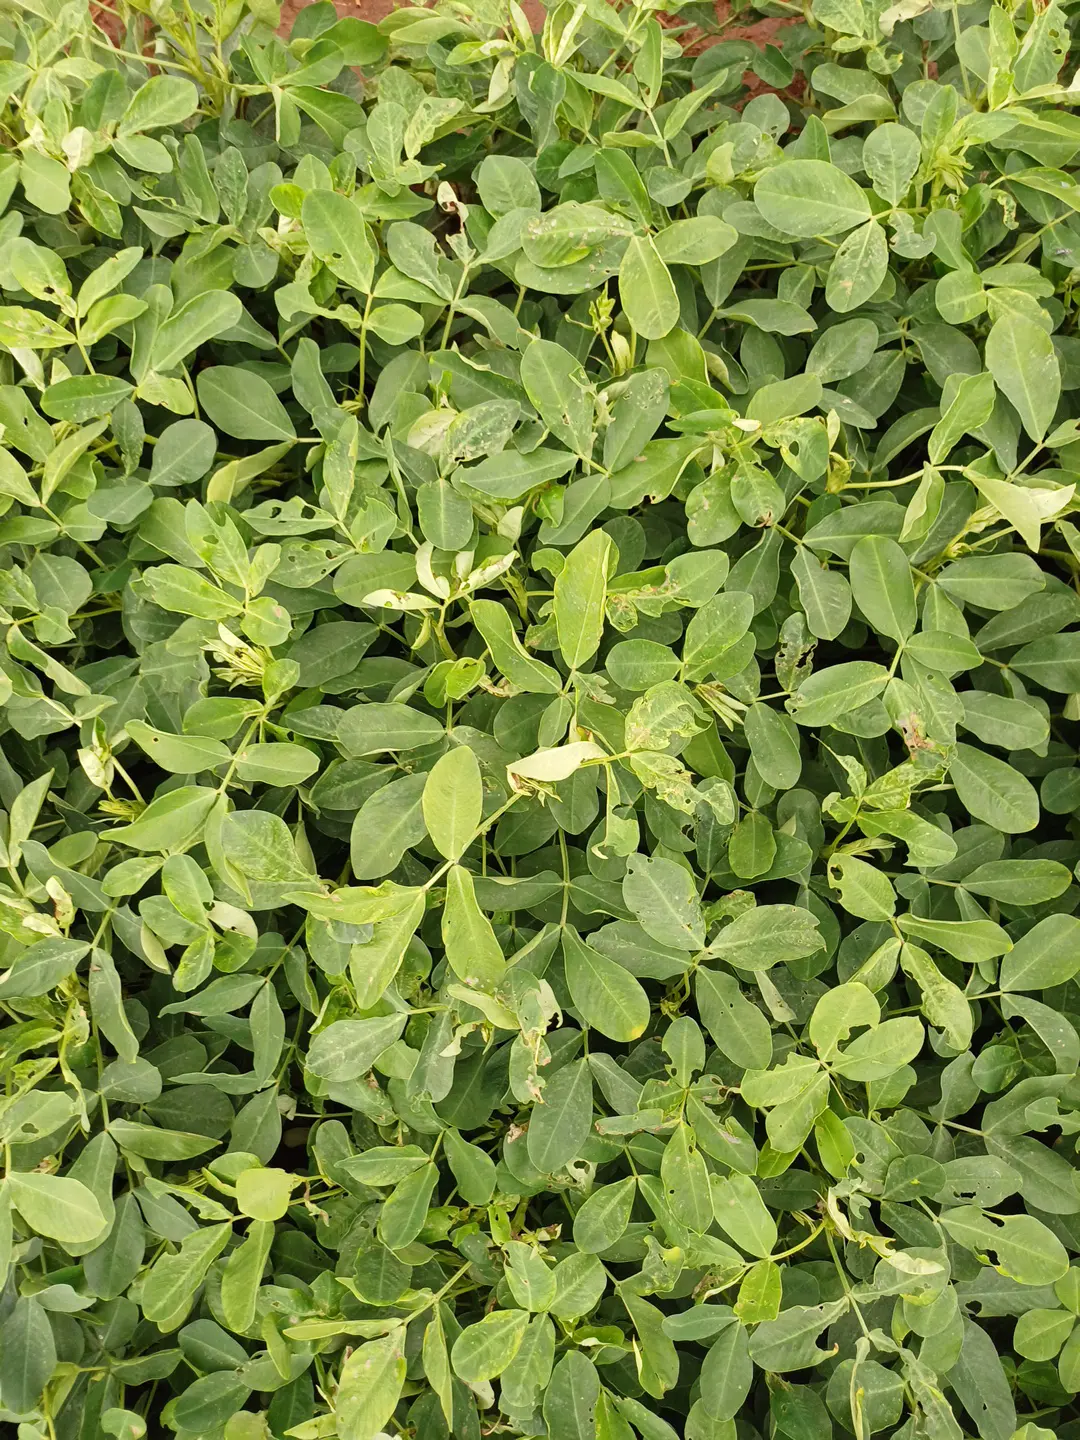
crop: groundnut
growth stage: flowering
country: Kenya
